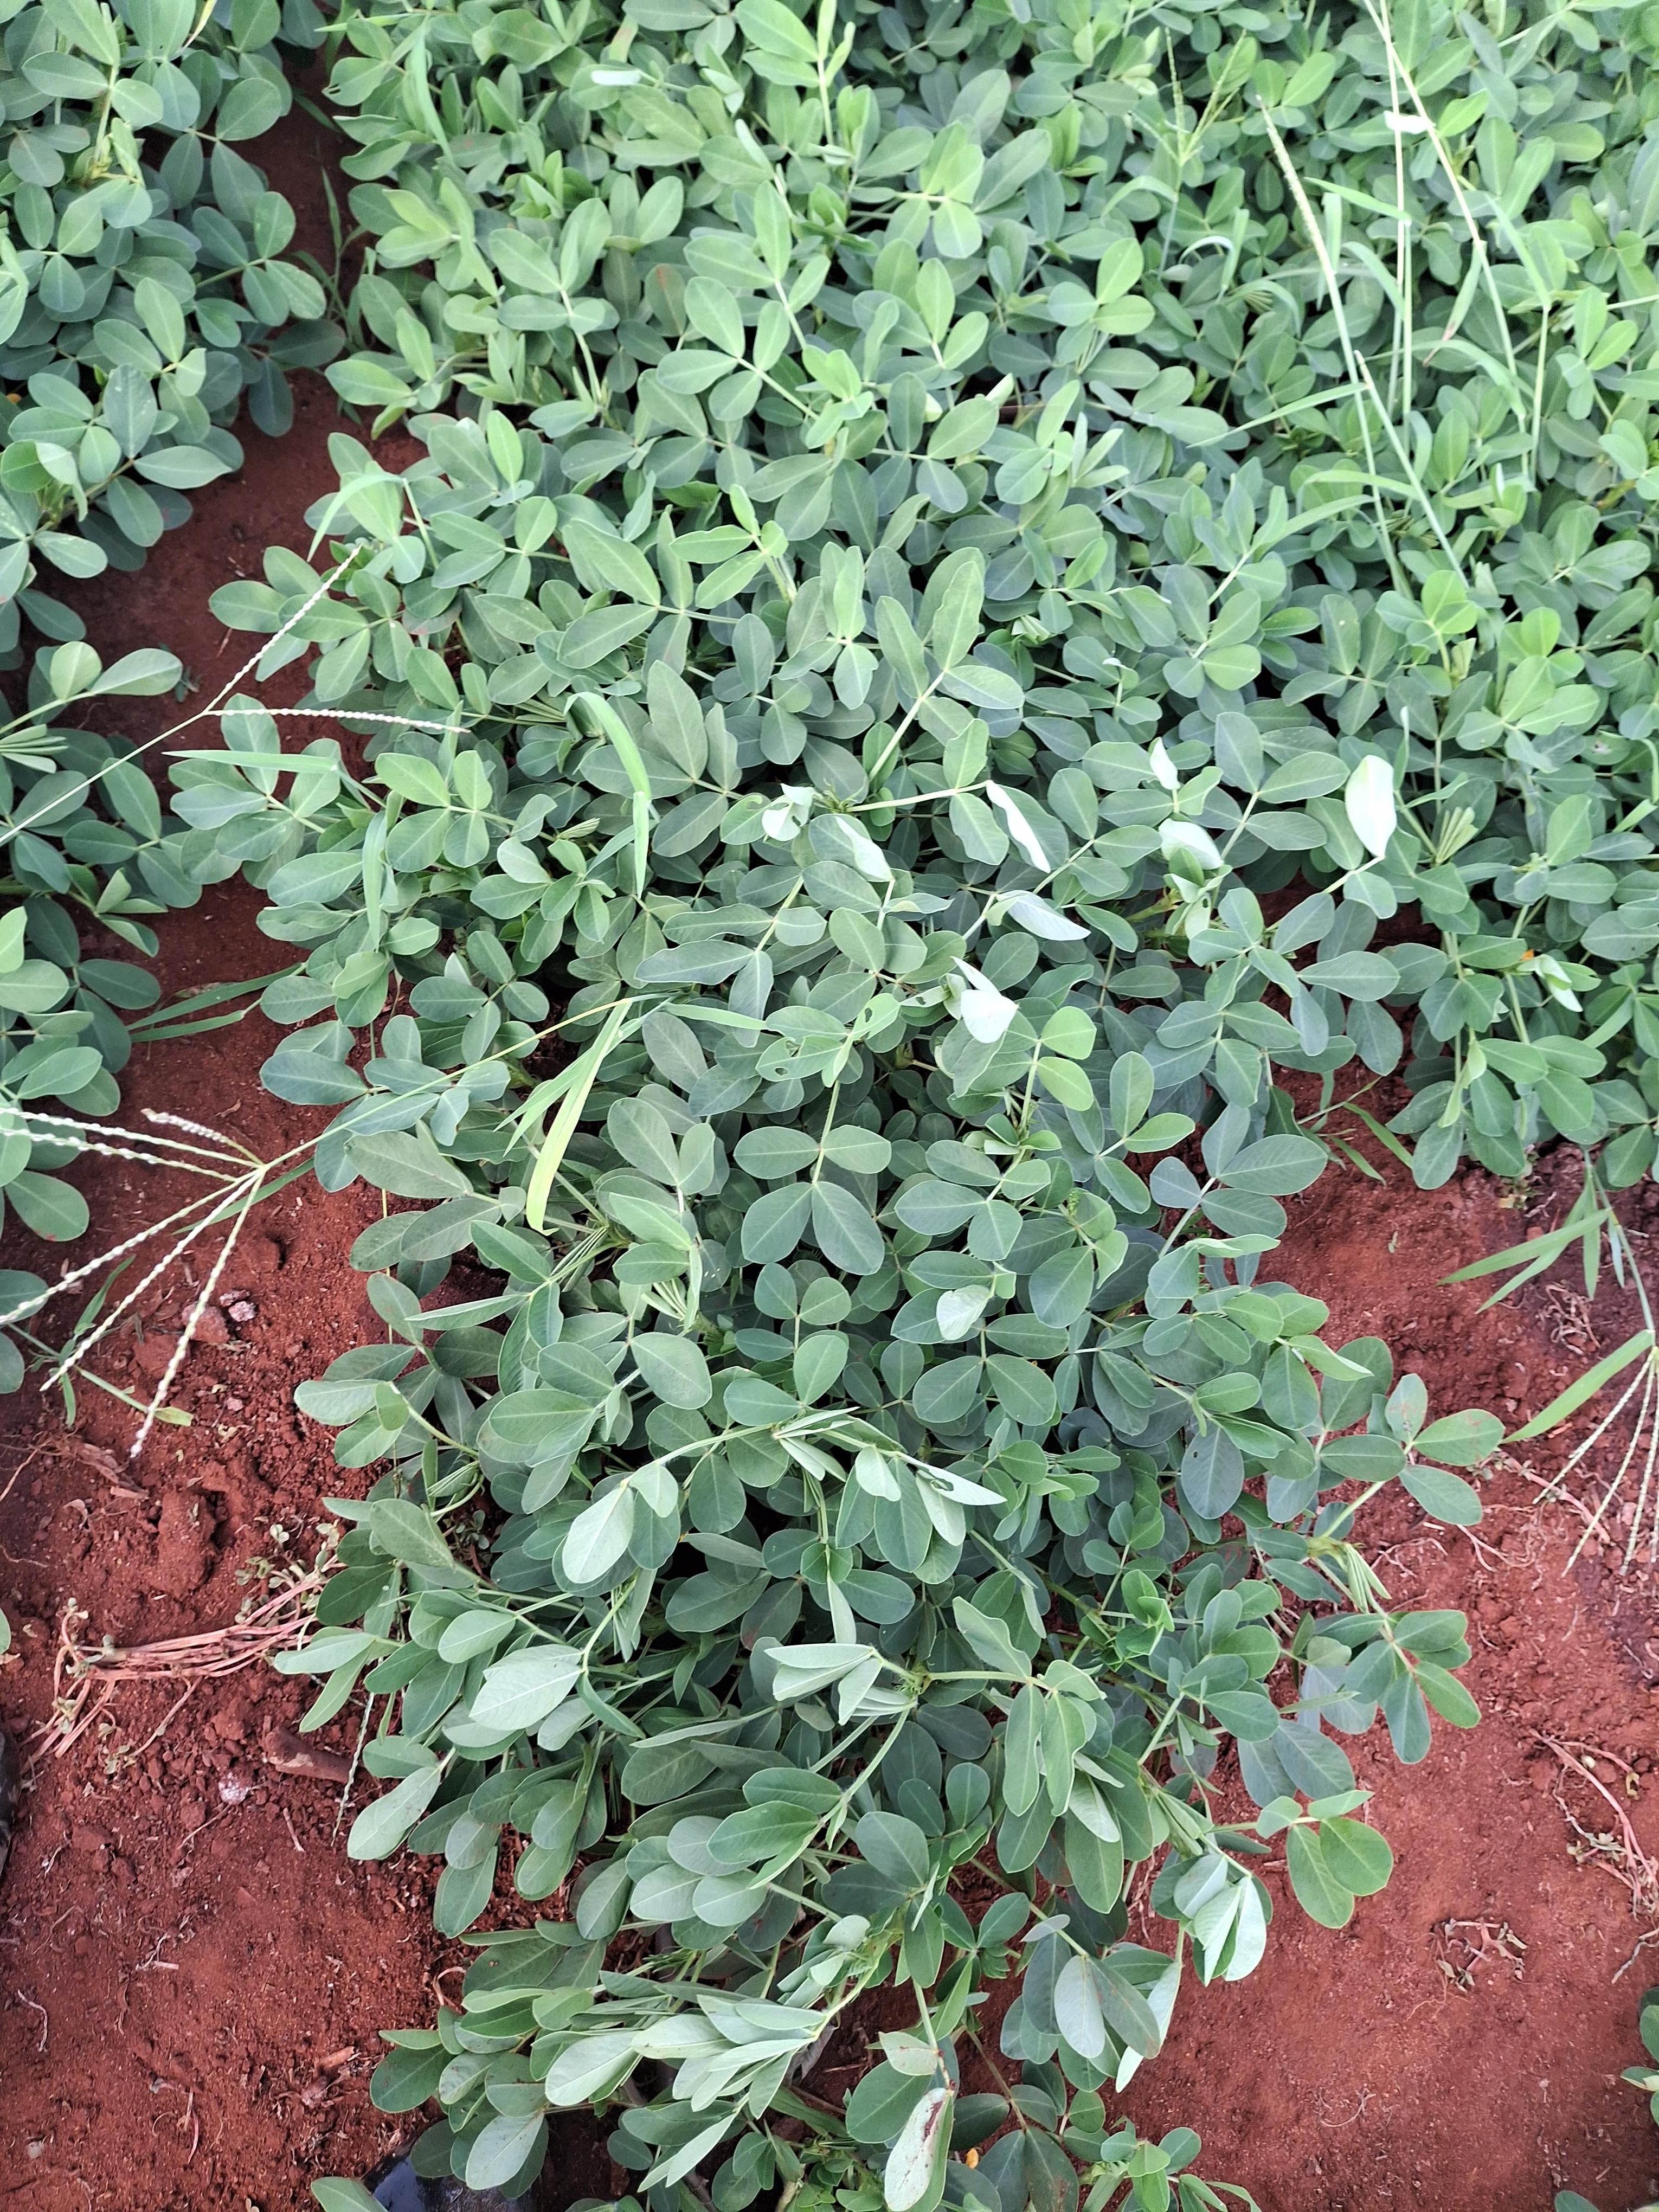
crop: groundnut
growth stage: flowering
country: Kenya
